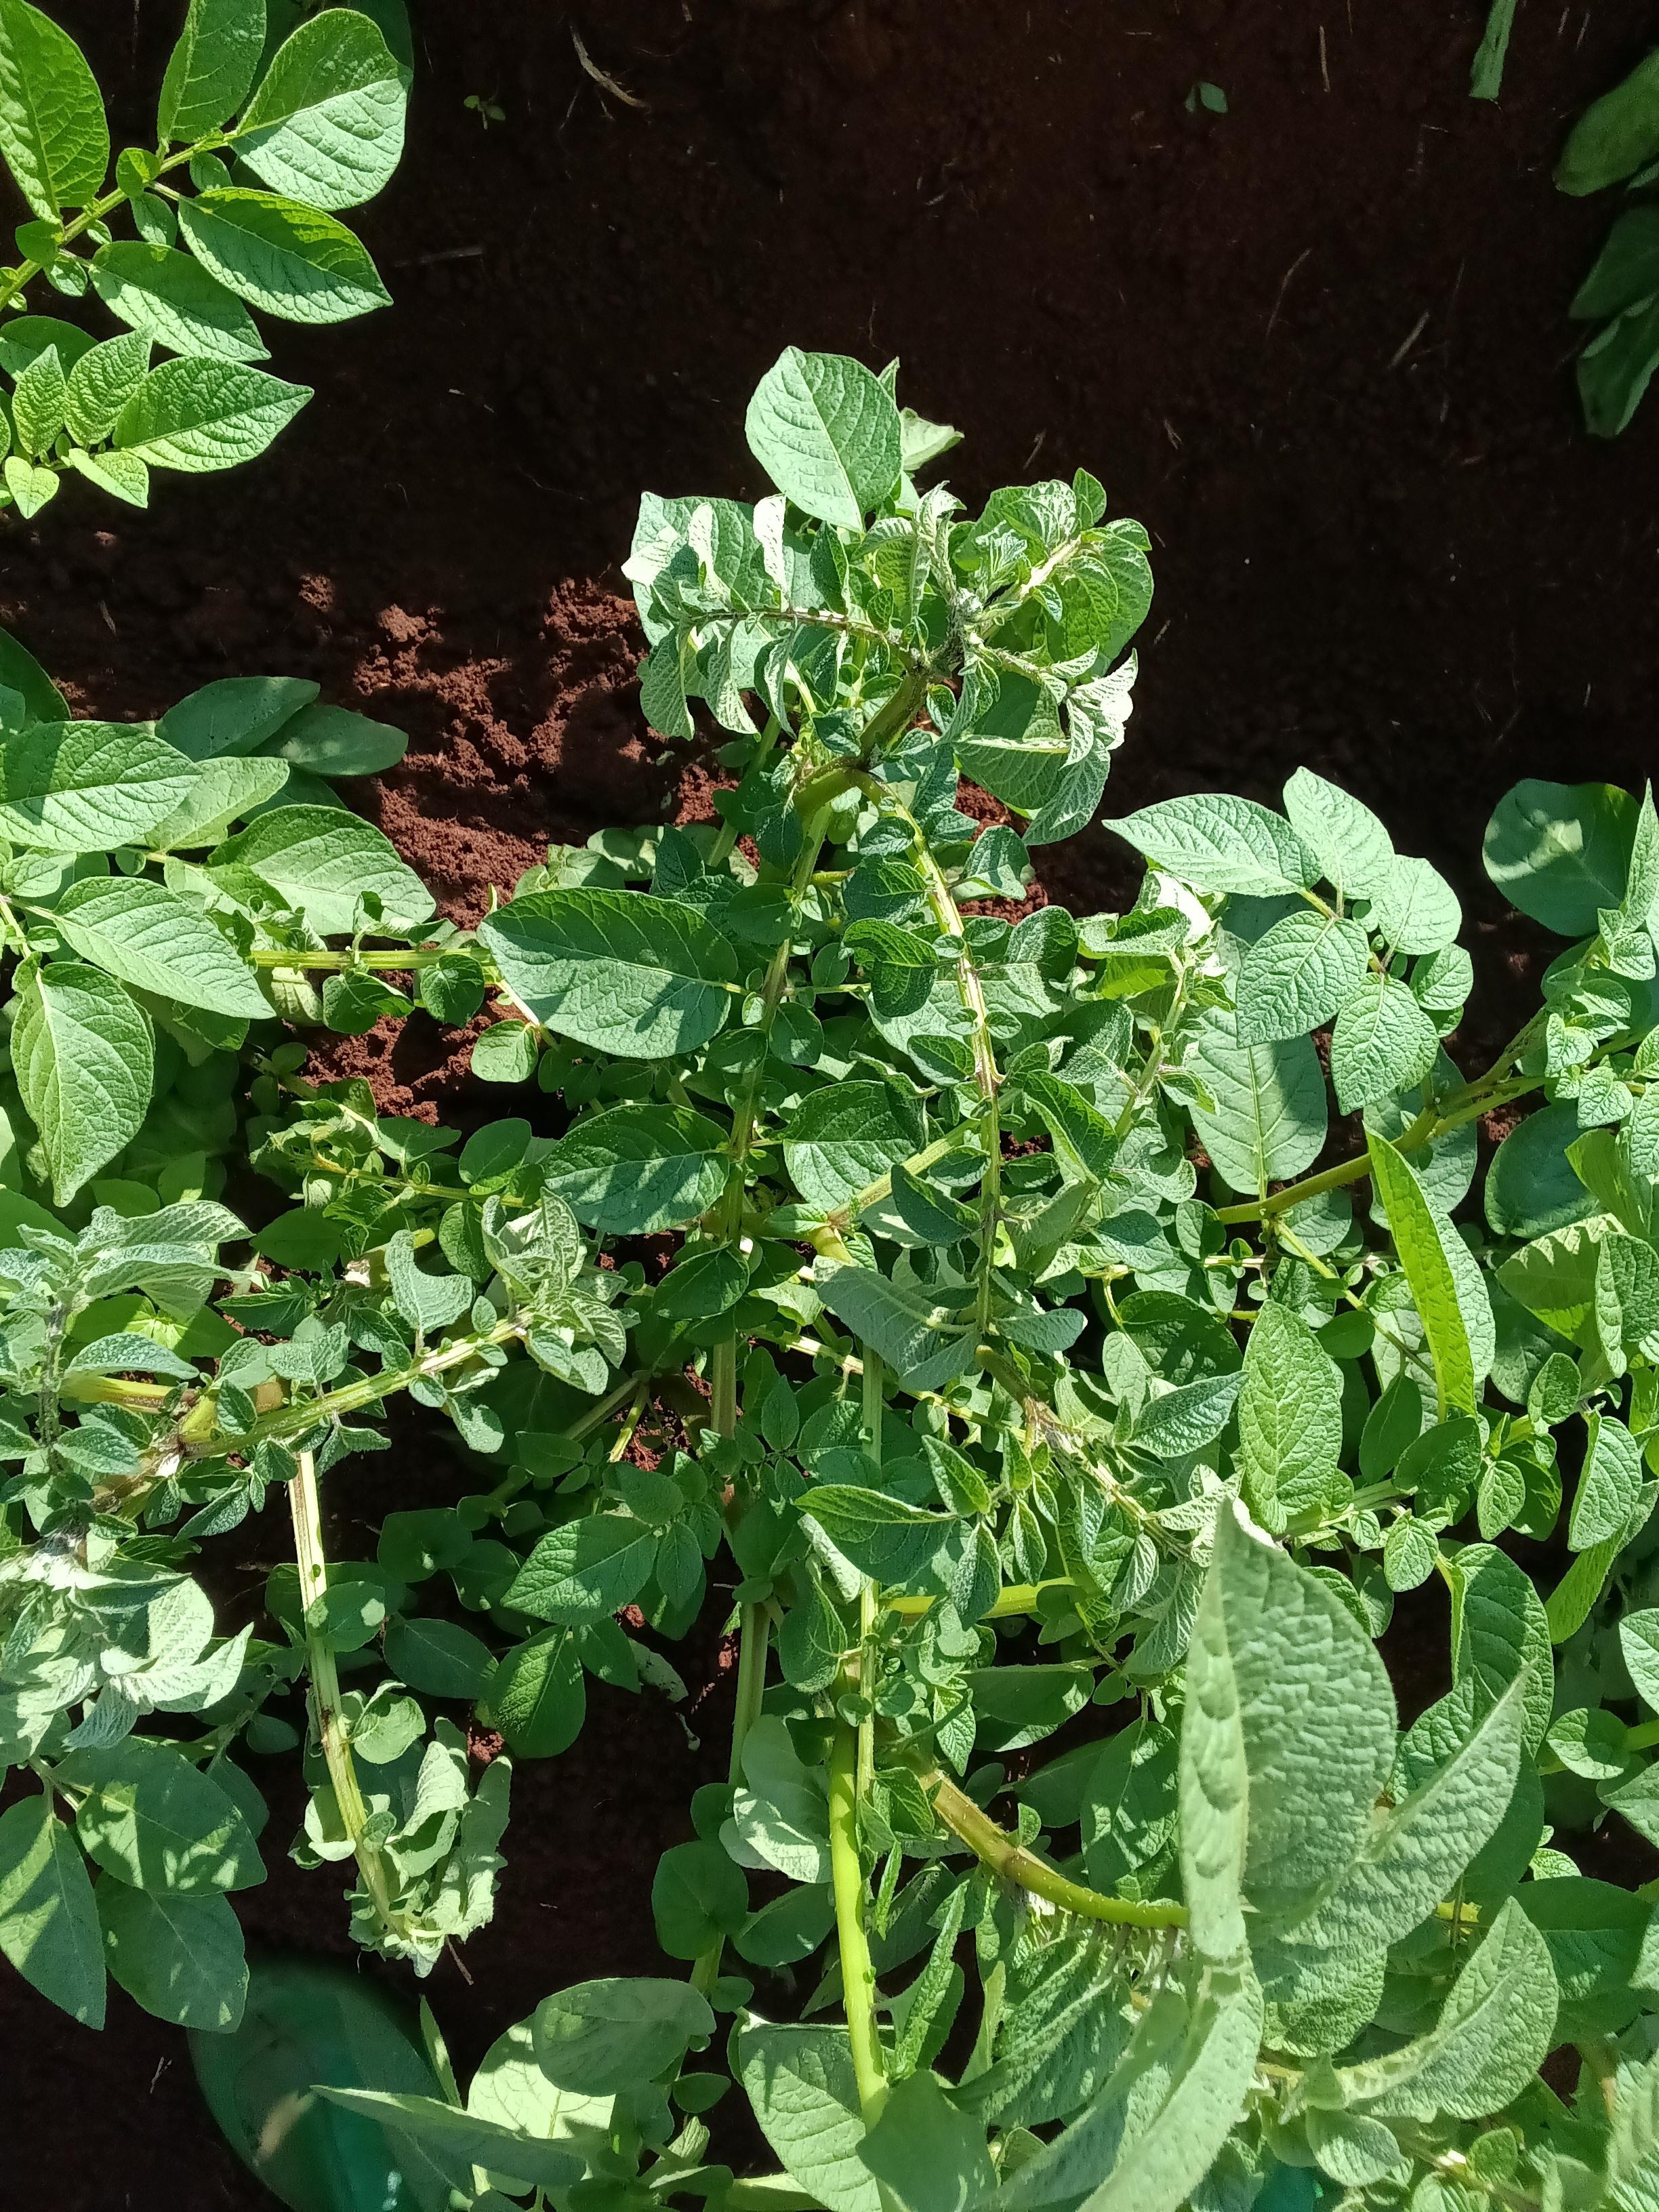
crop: potato
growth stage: vegetative
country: Kenya
